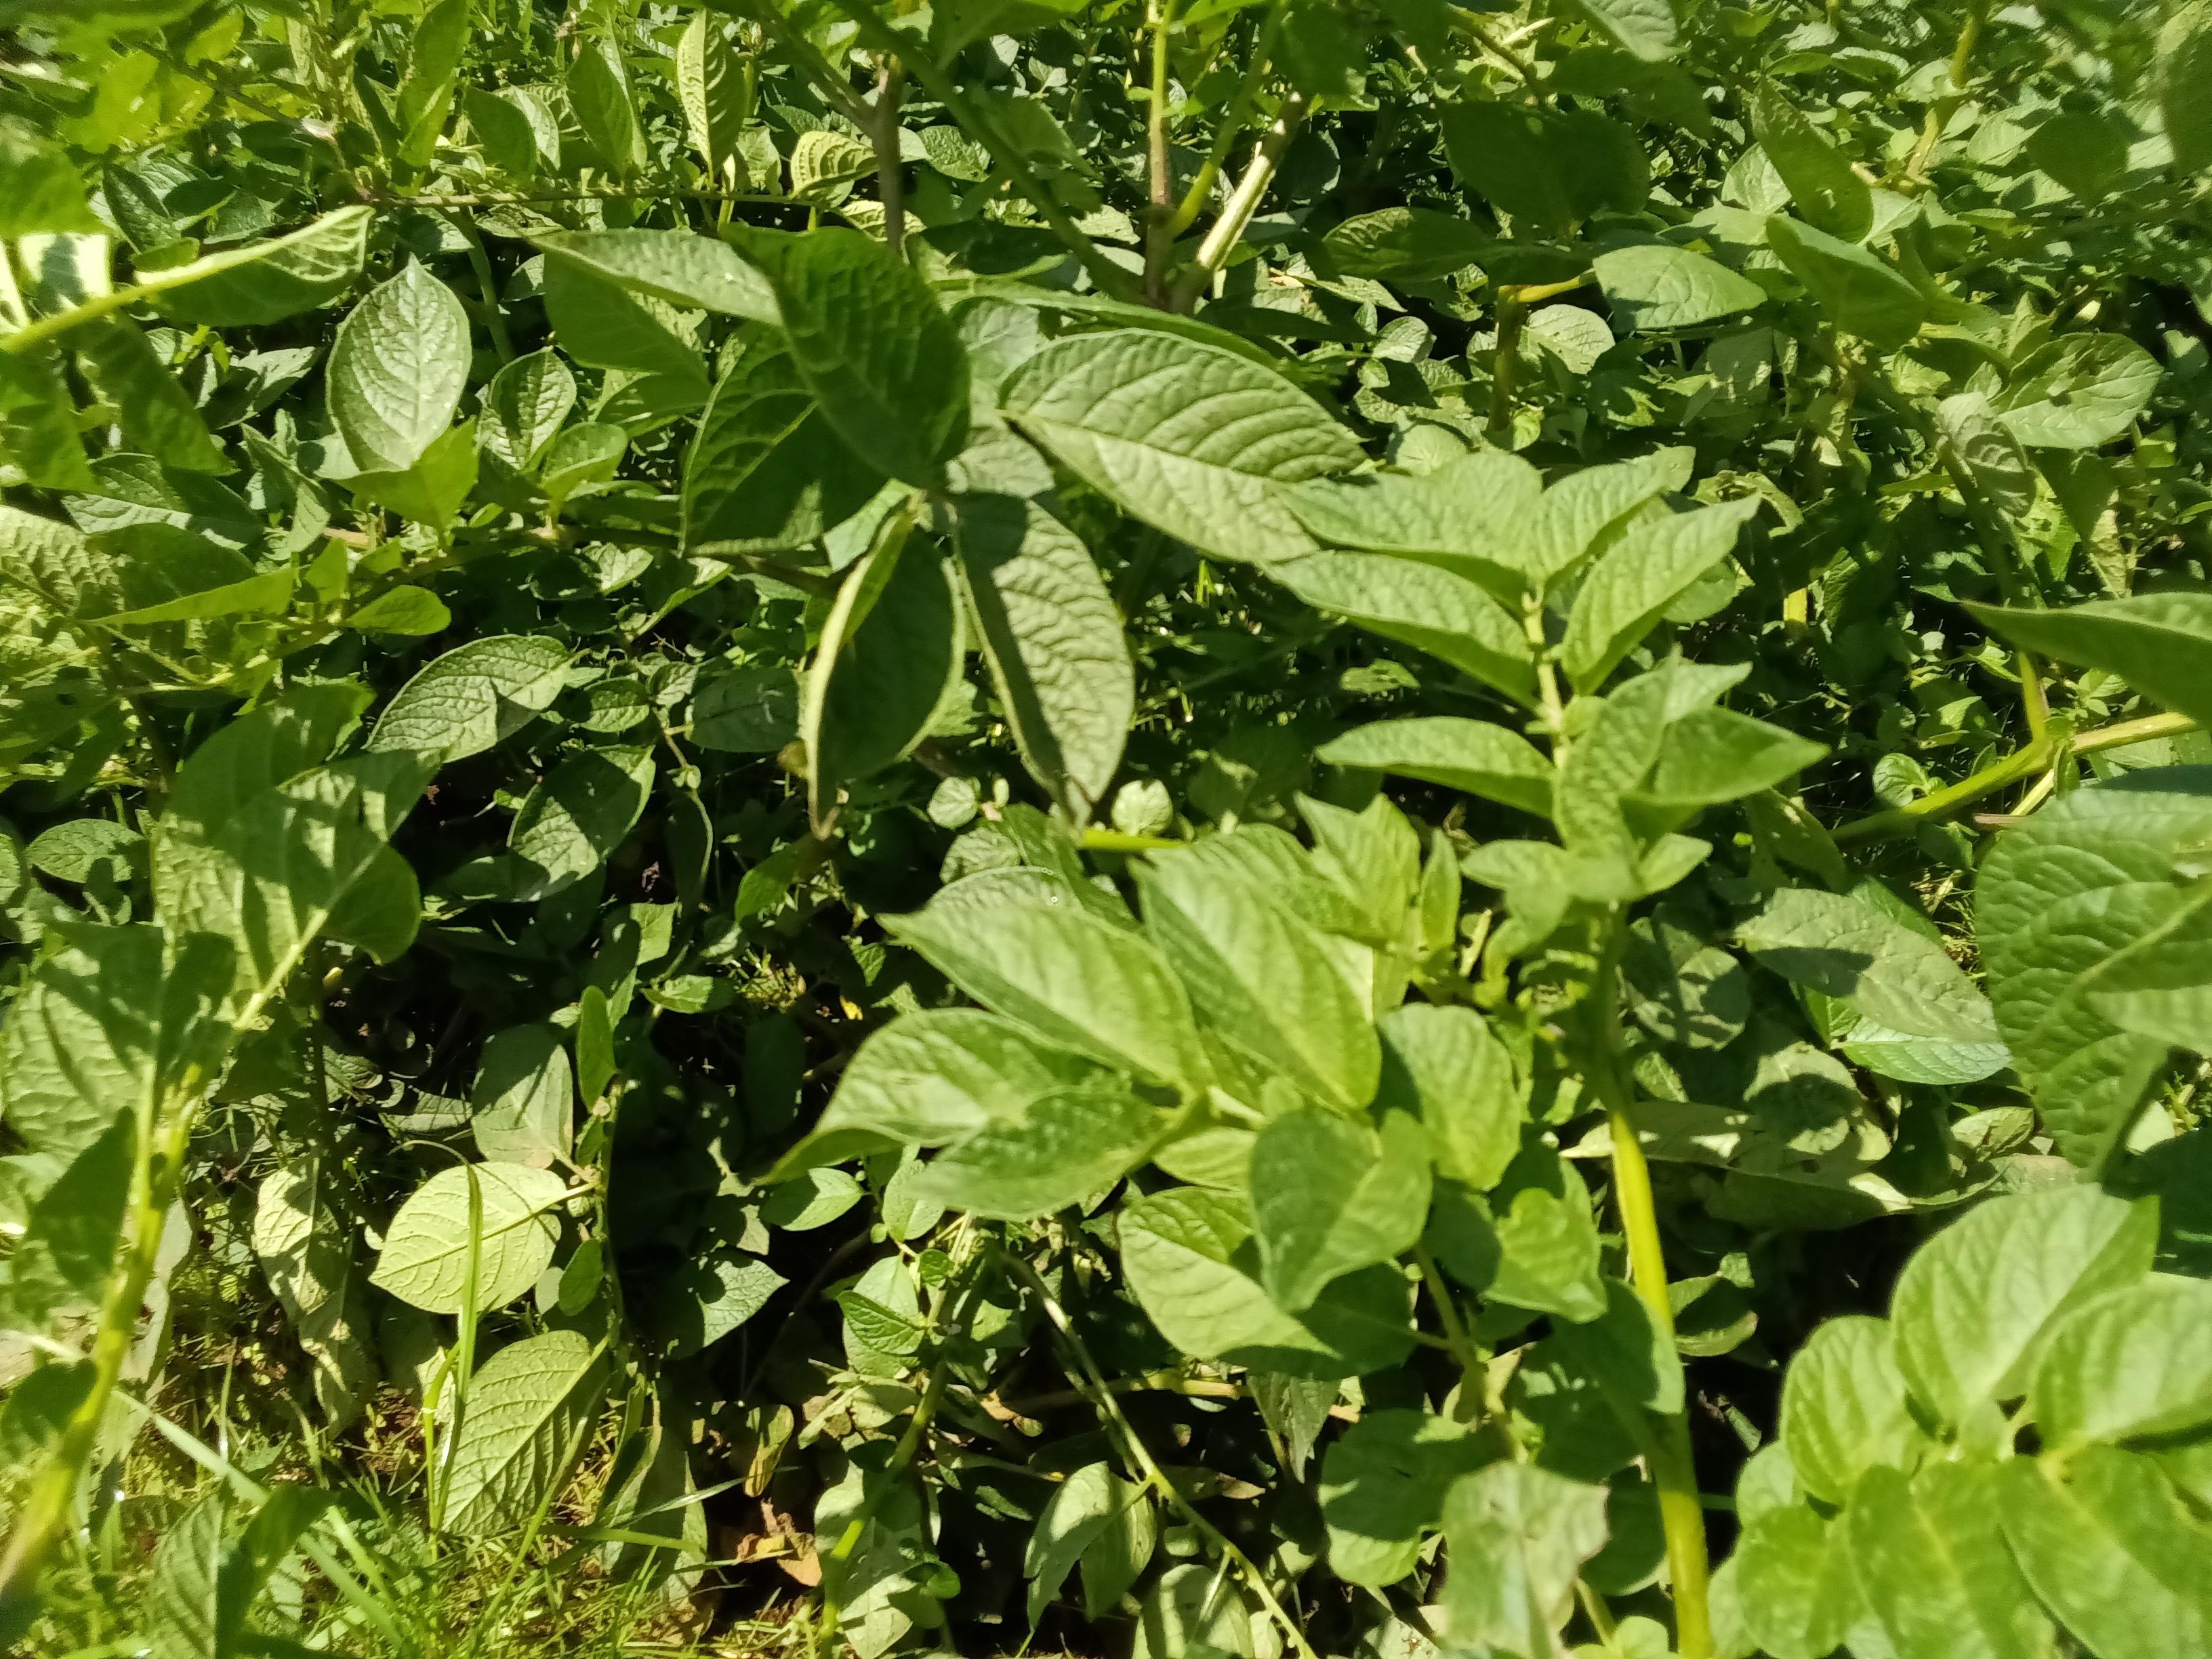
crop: potato
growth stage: flowering
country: Kenya
